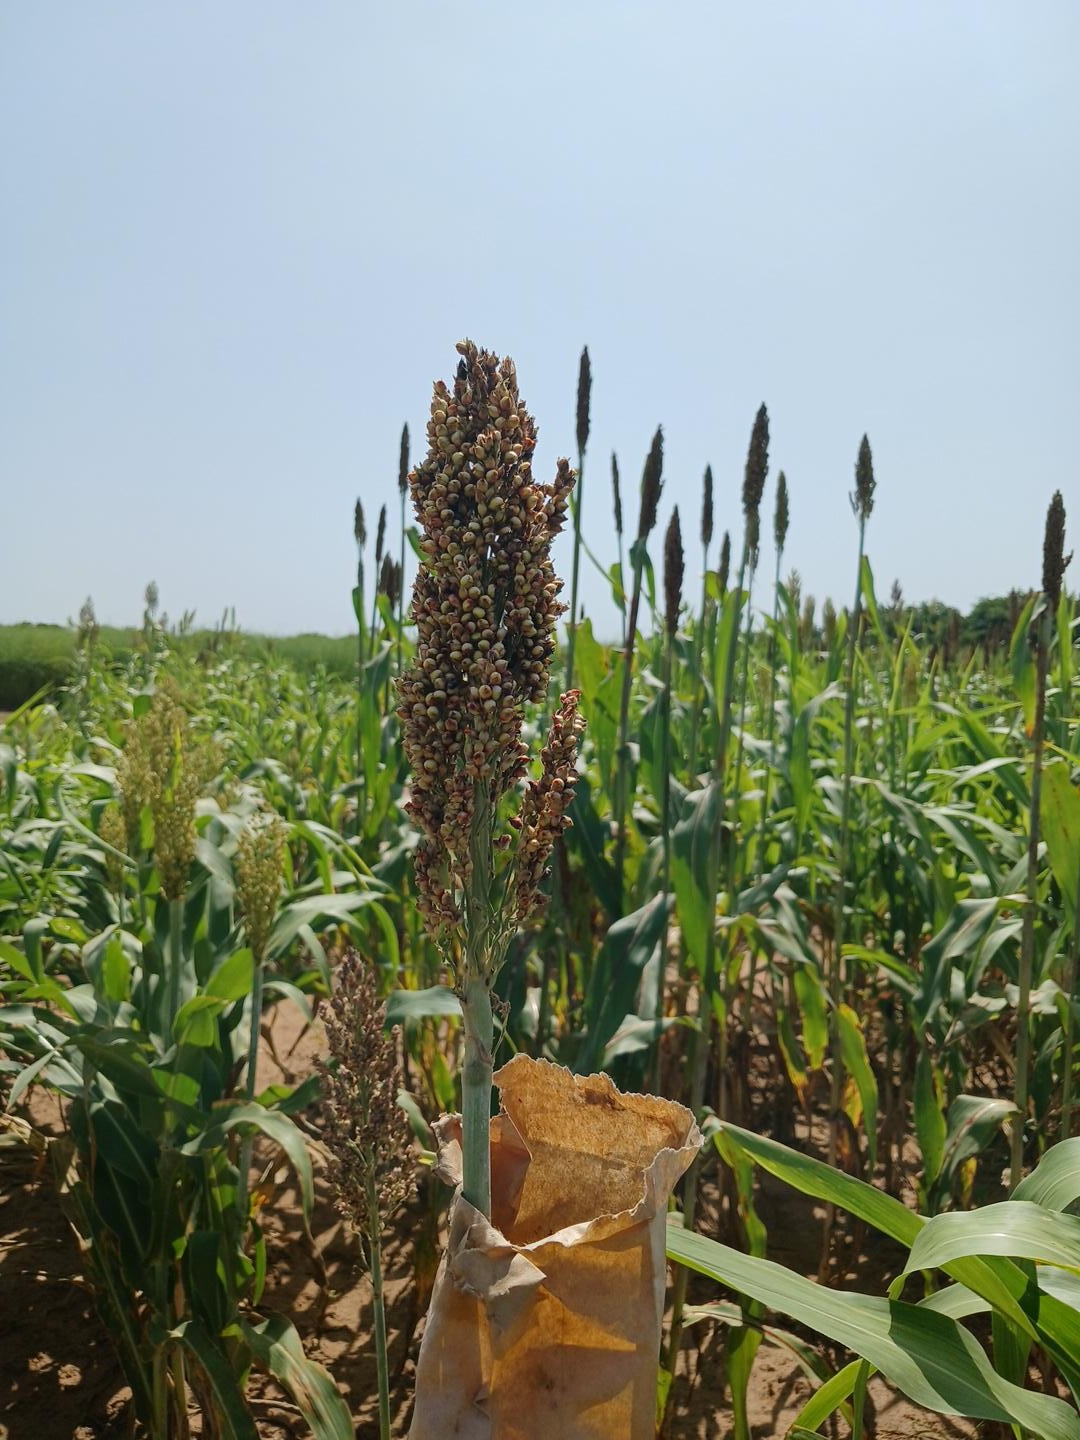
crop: sorghum
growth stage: filling grain
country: Senegal
